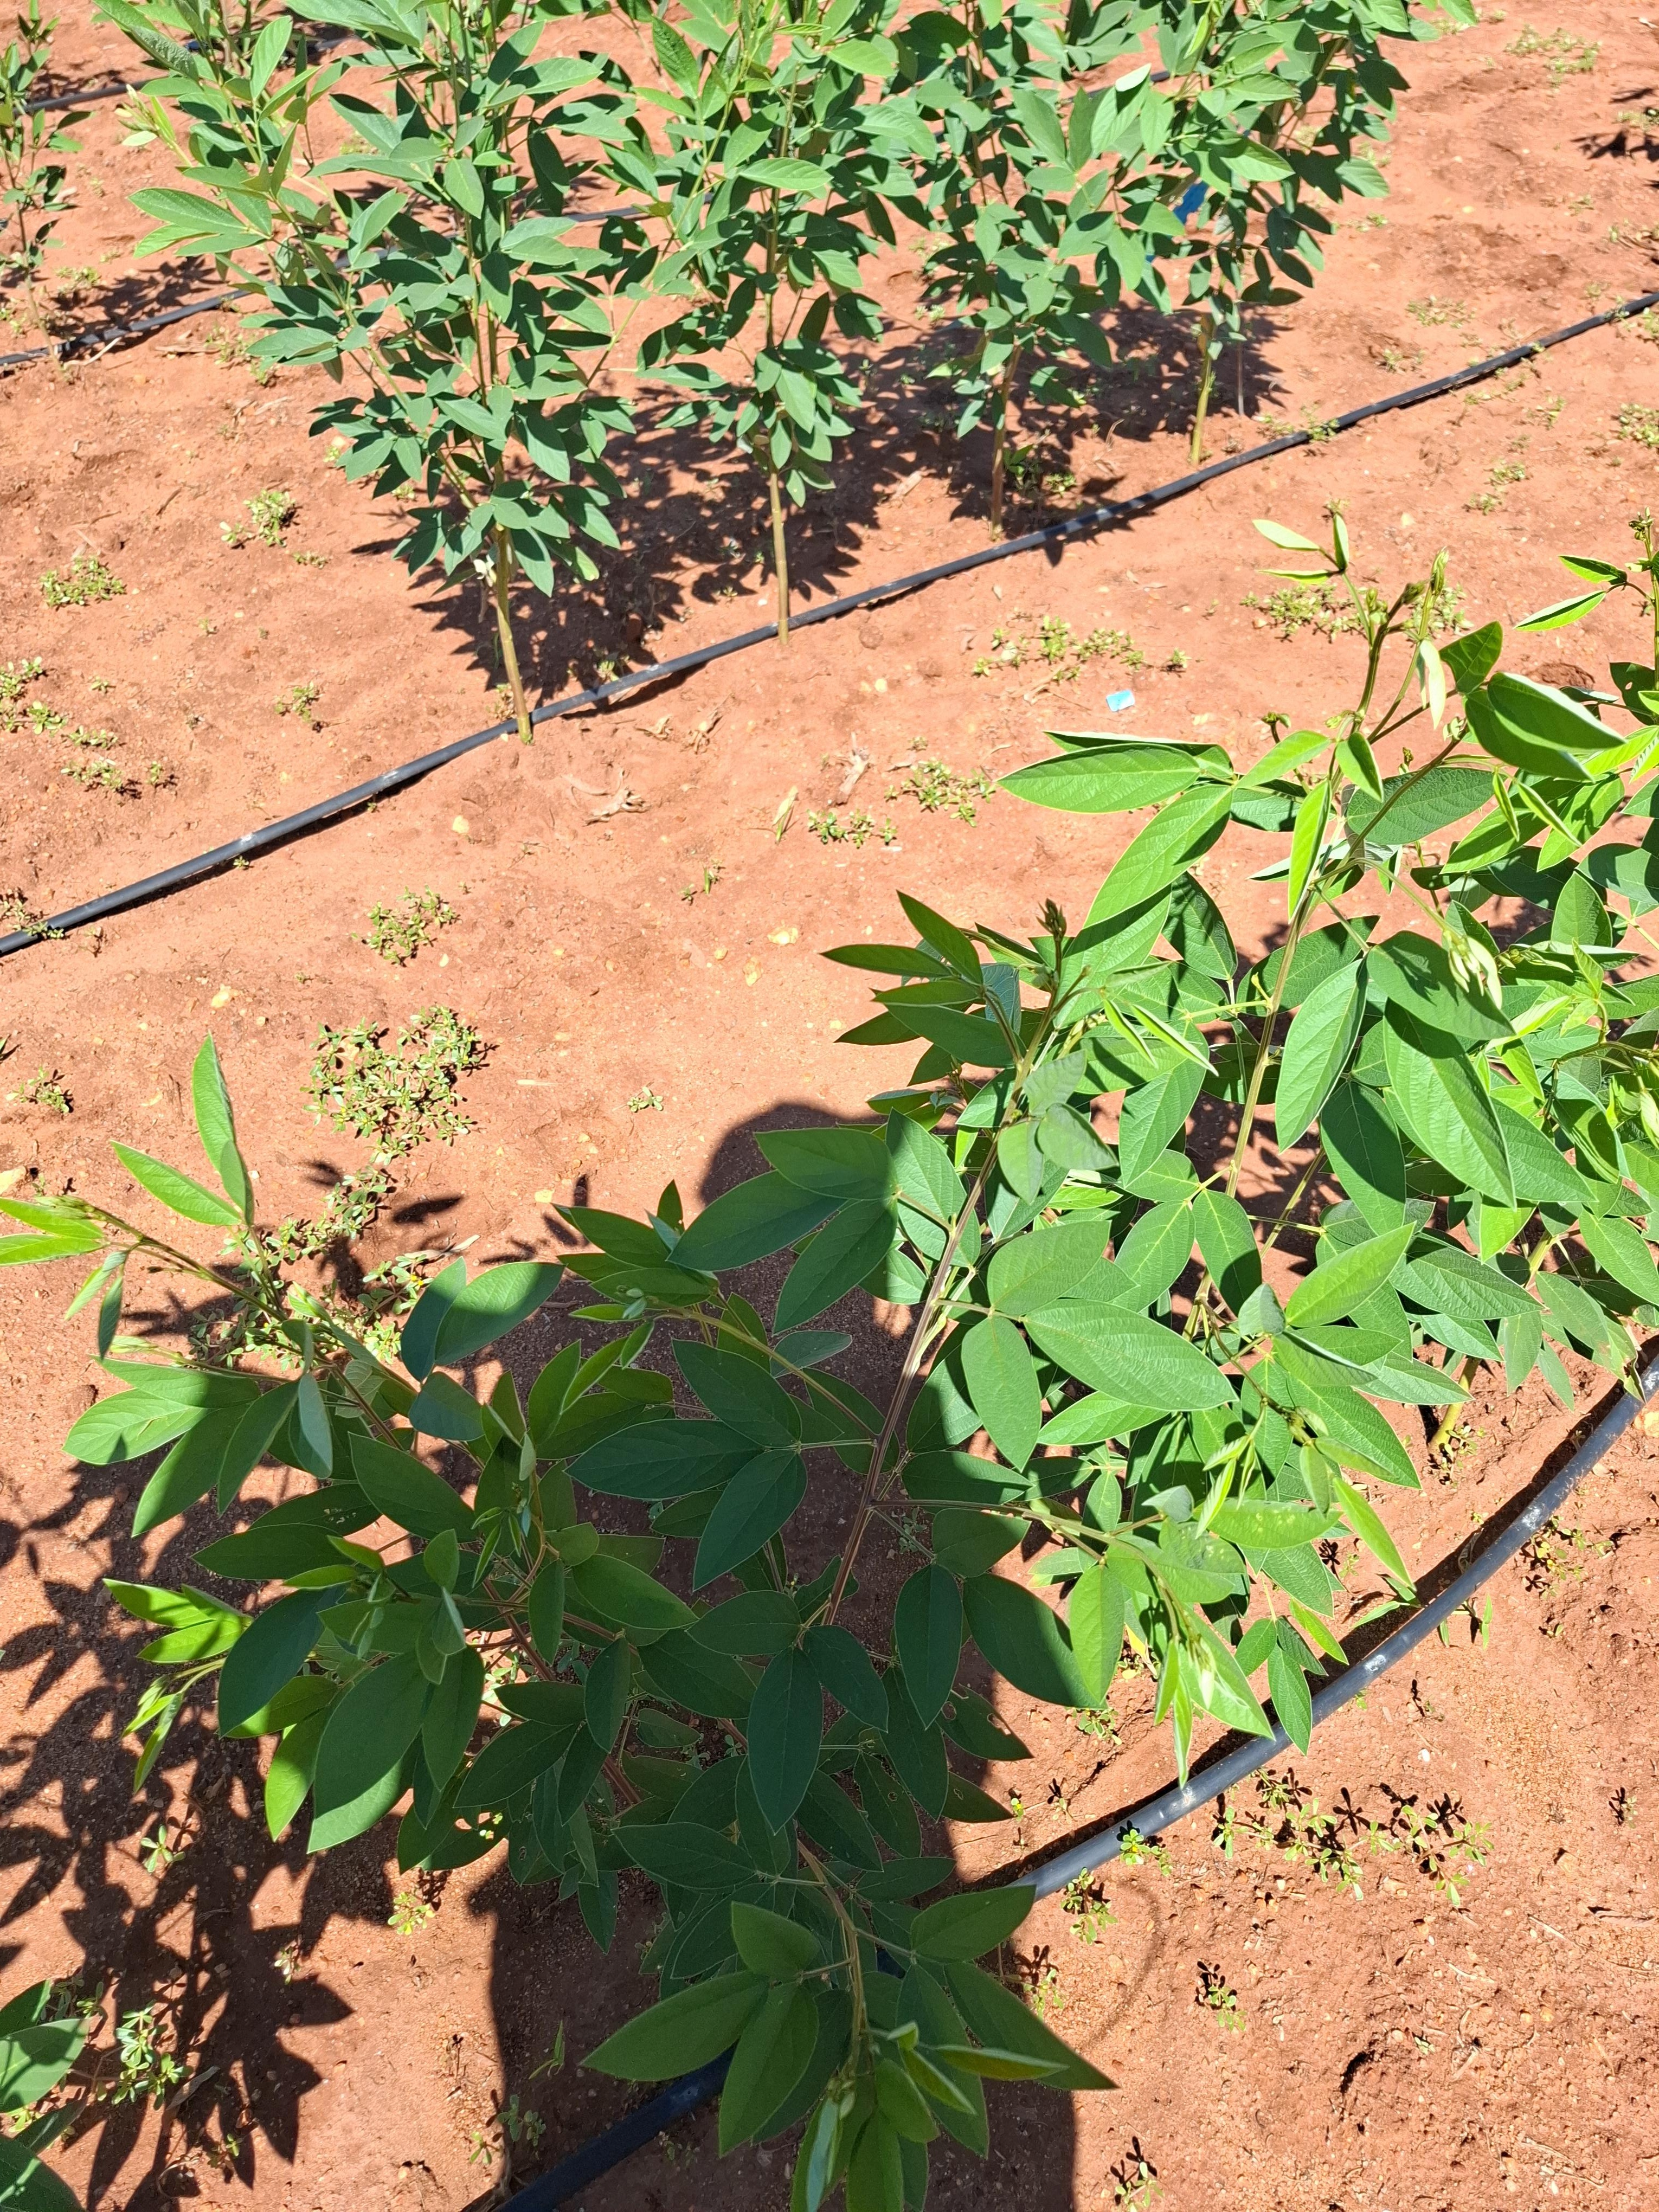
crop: pigeonpea
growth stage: vegetative
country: Kenya
